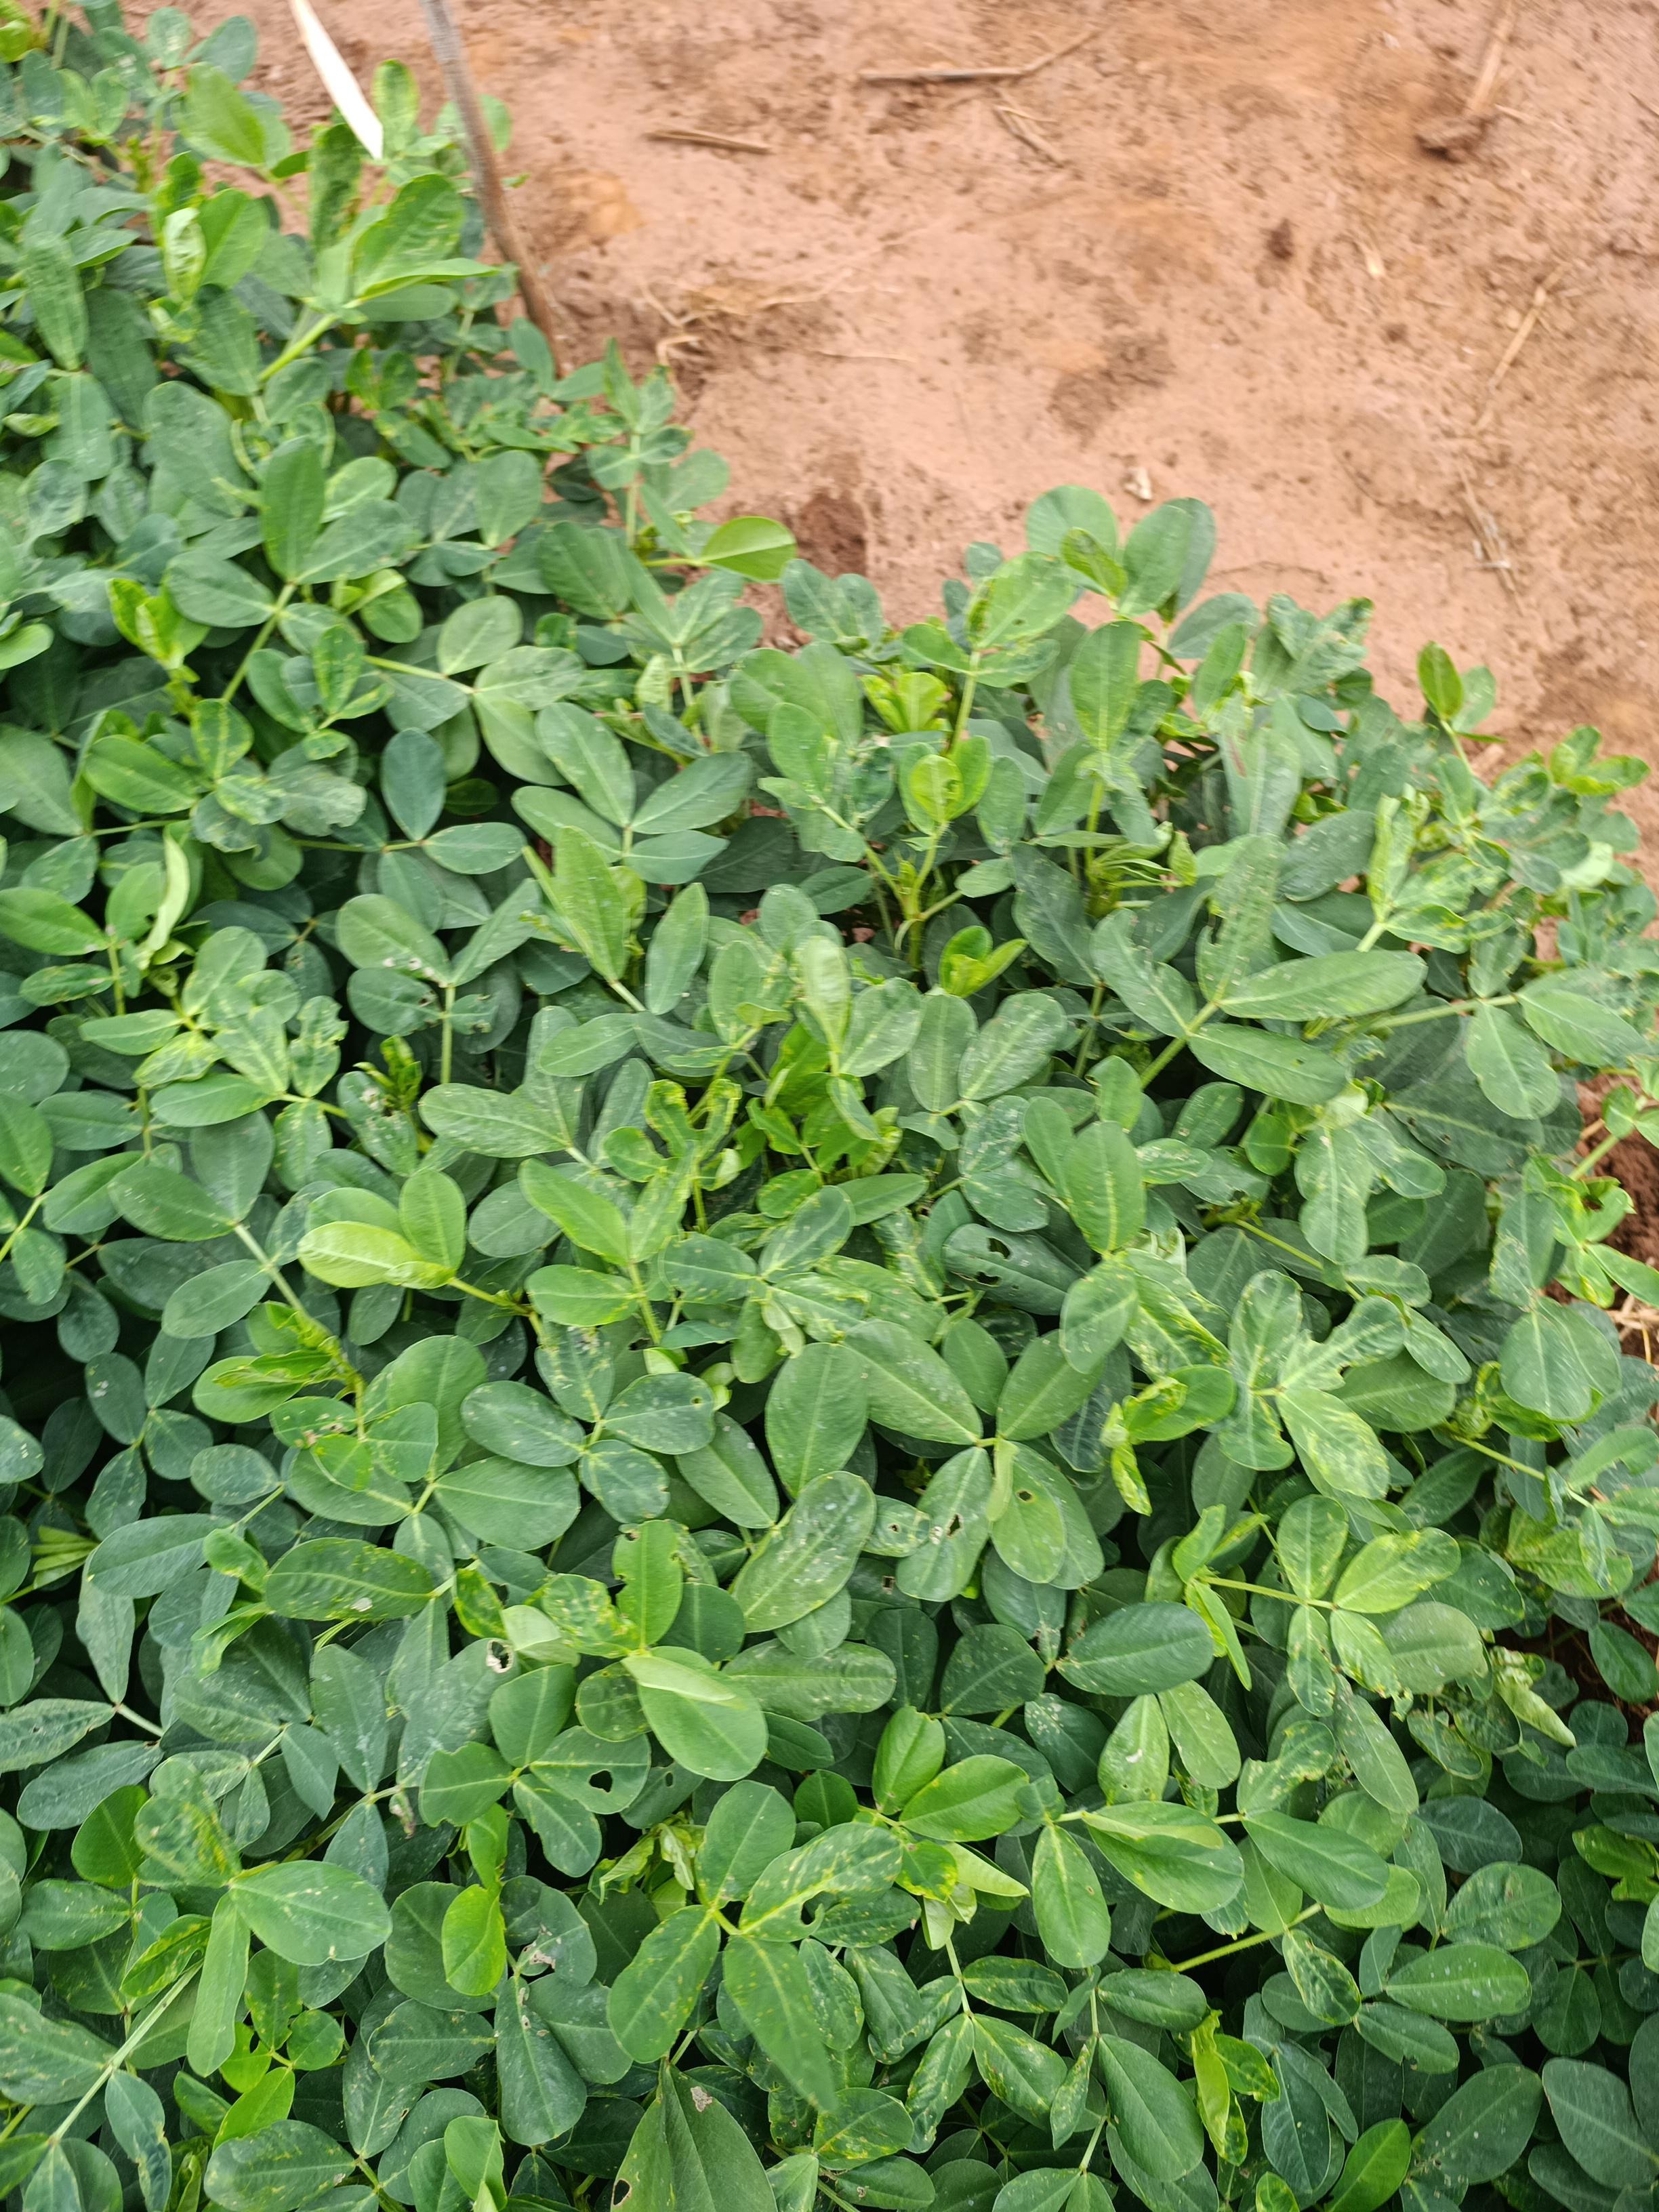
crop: groundnut
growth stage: pegging
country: Kenya
